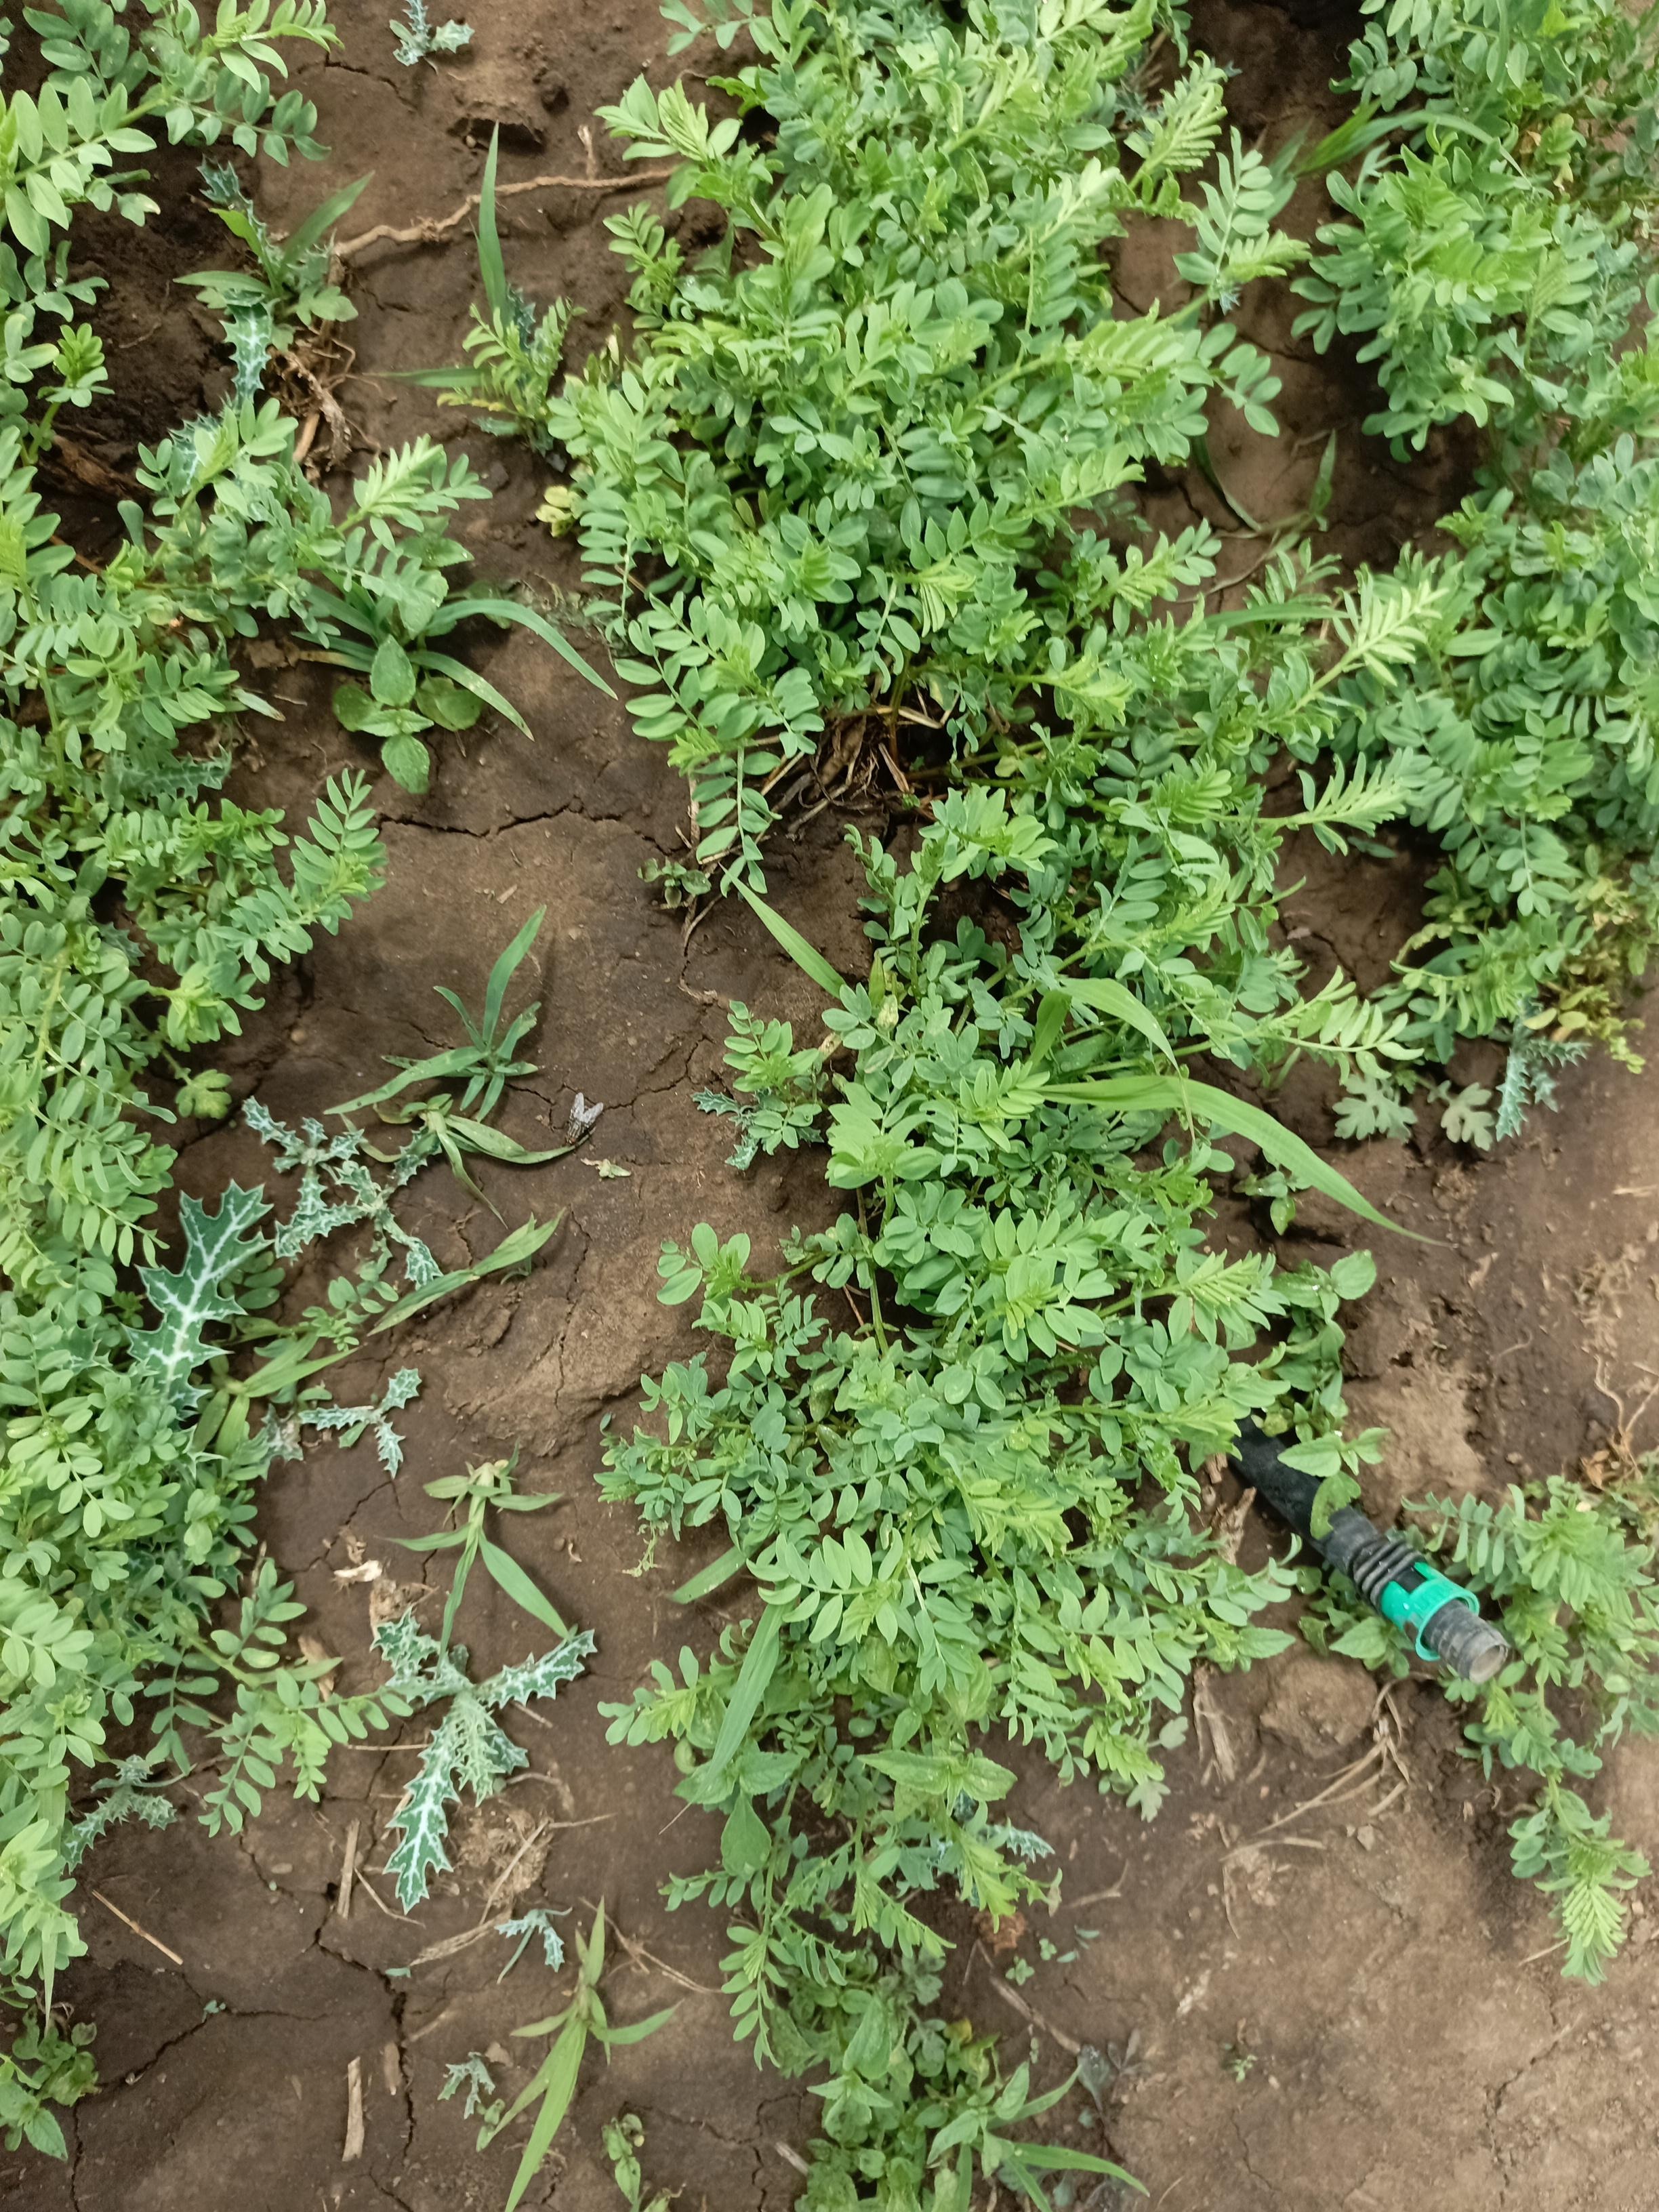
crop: lentil
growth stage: vegetative
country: Tanzania
